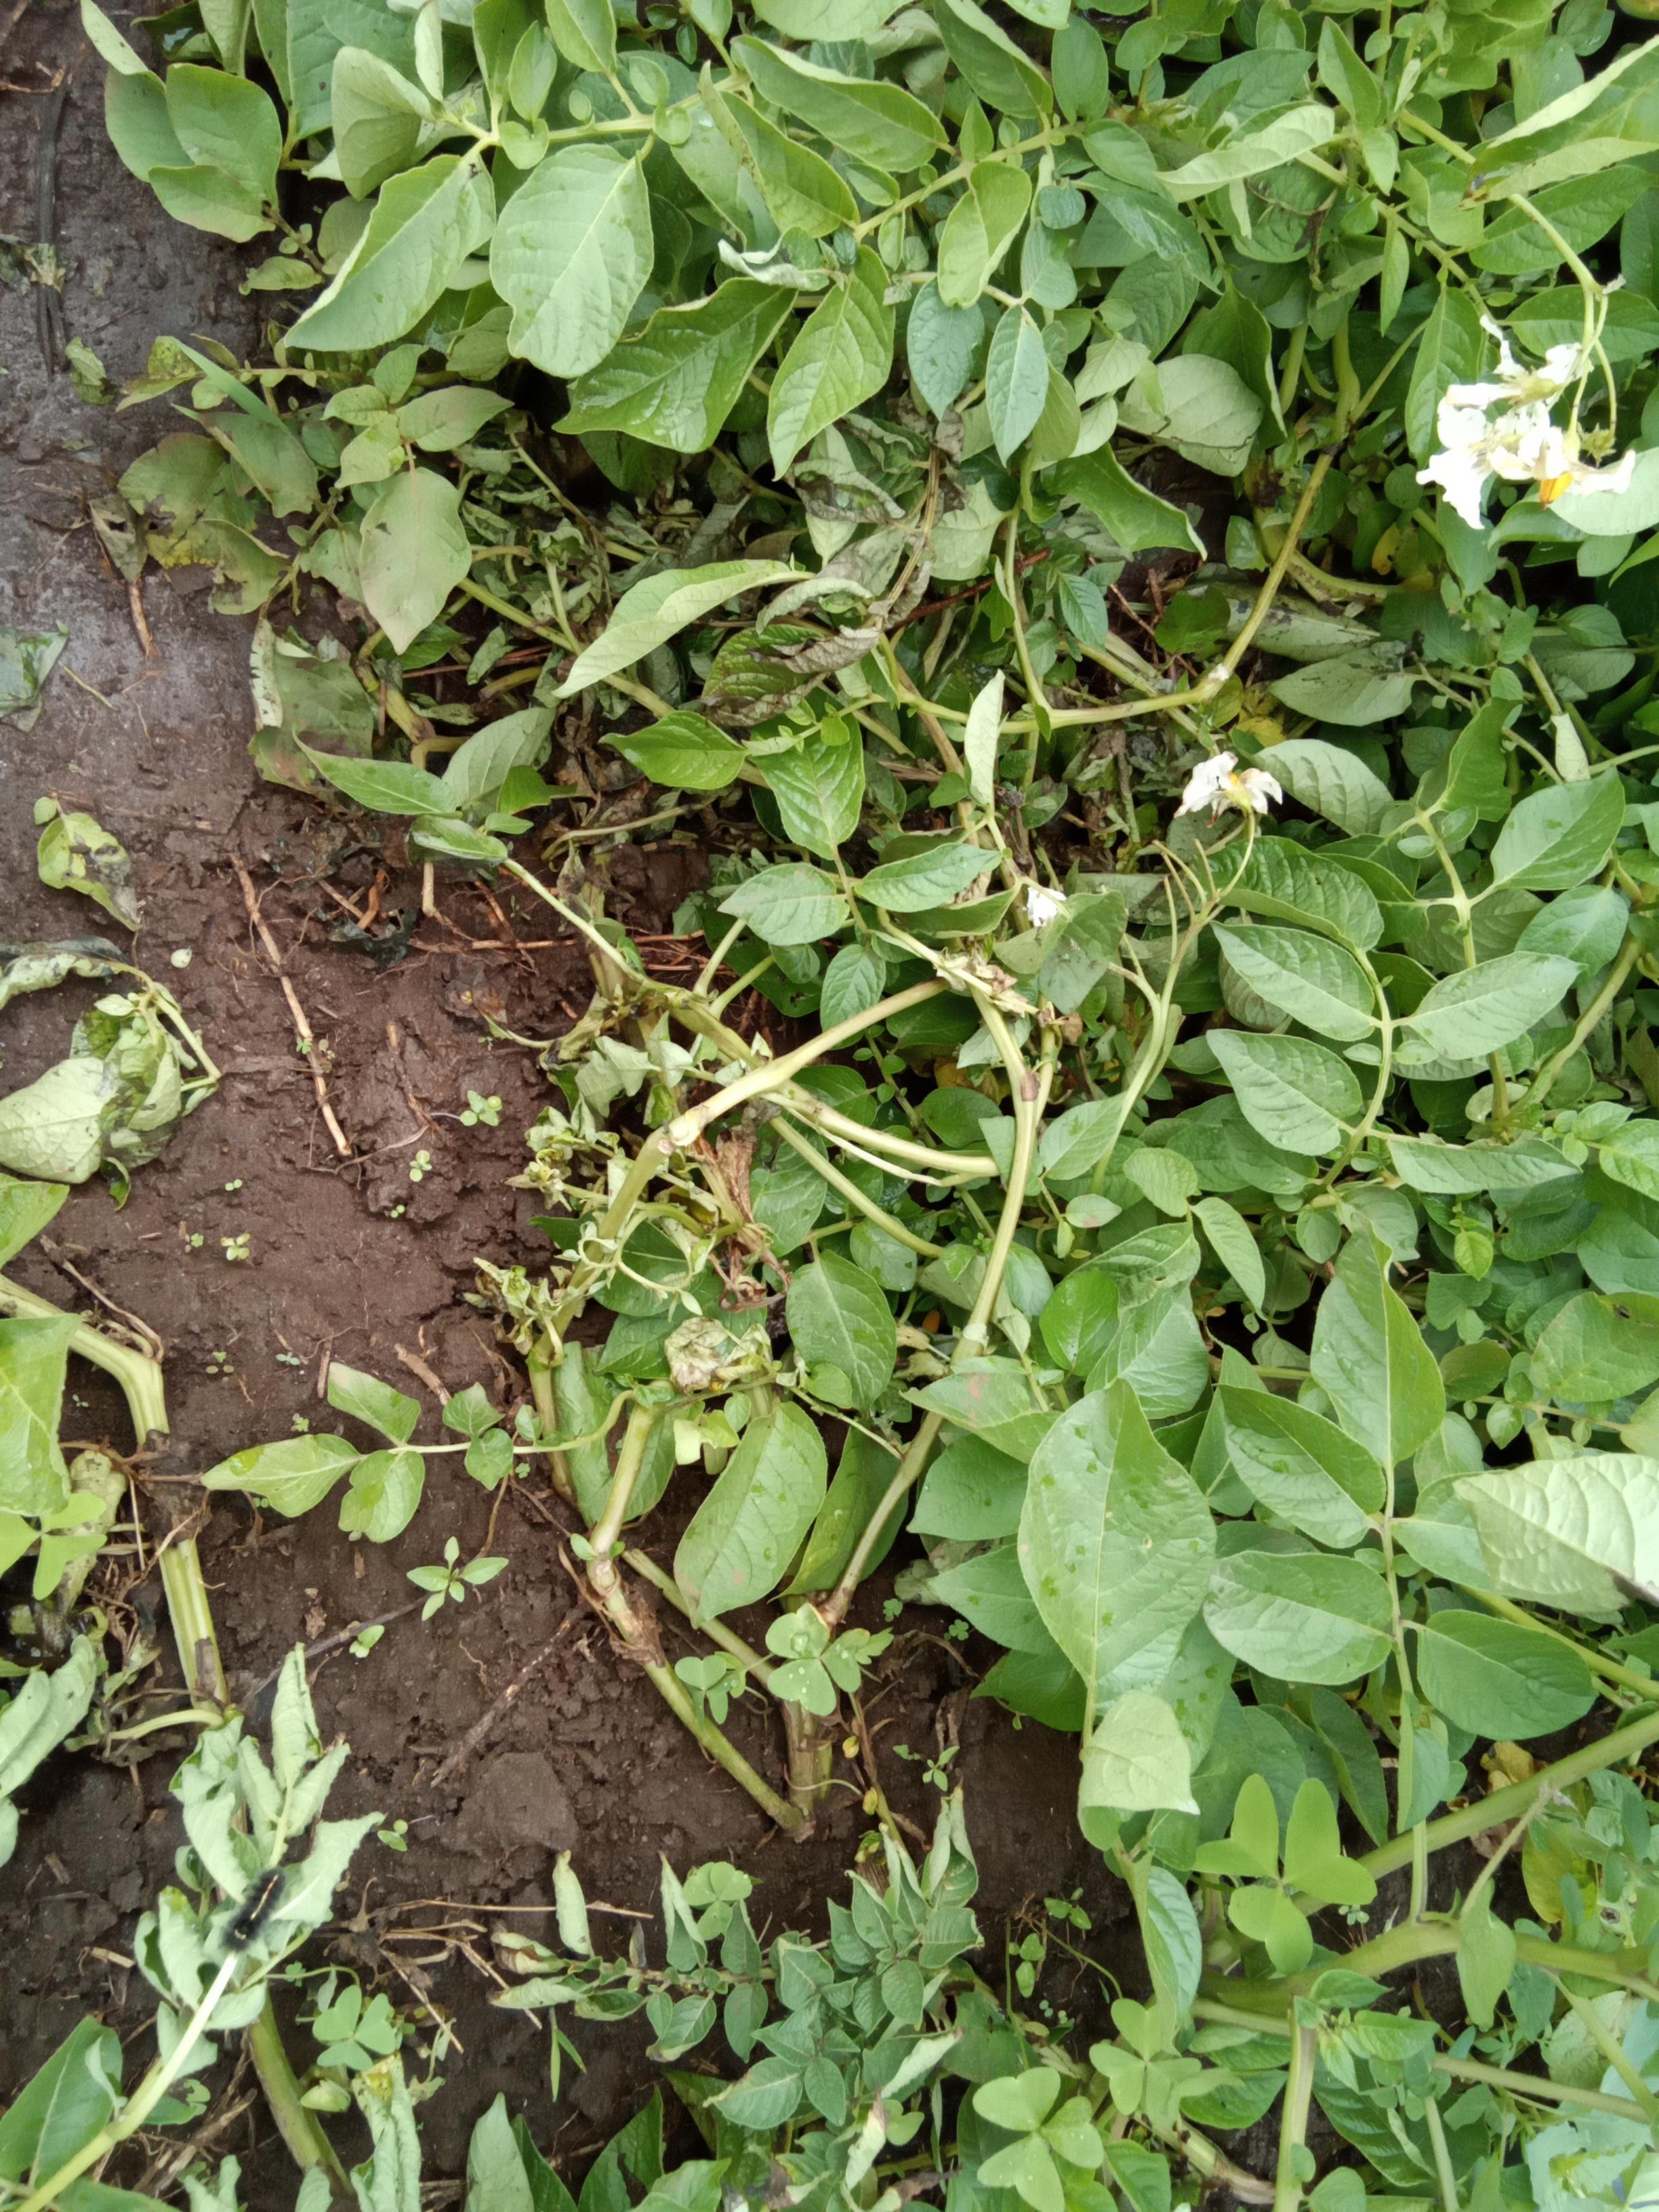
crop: potato
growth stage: vegetative
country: Kenya
